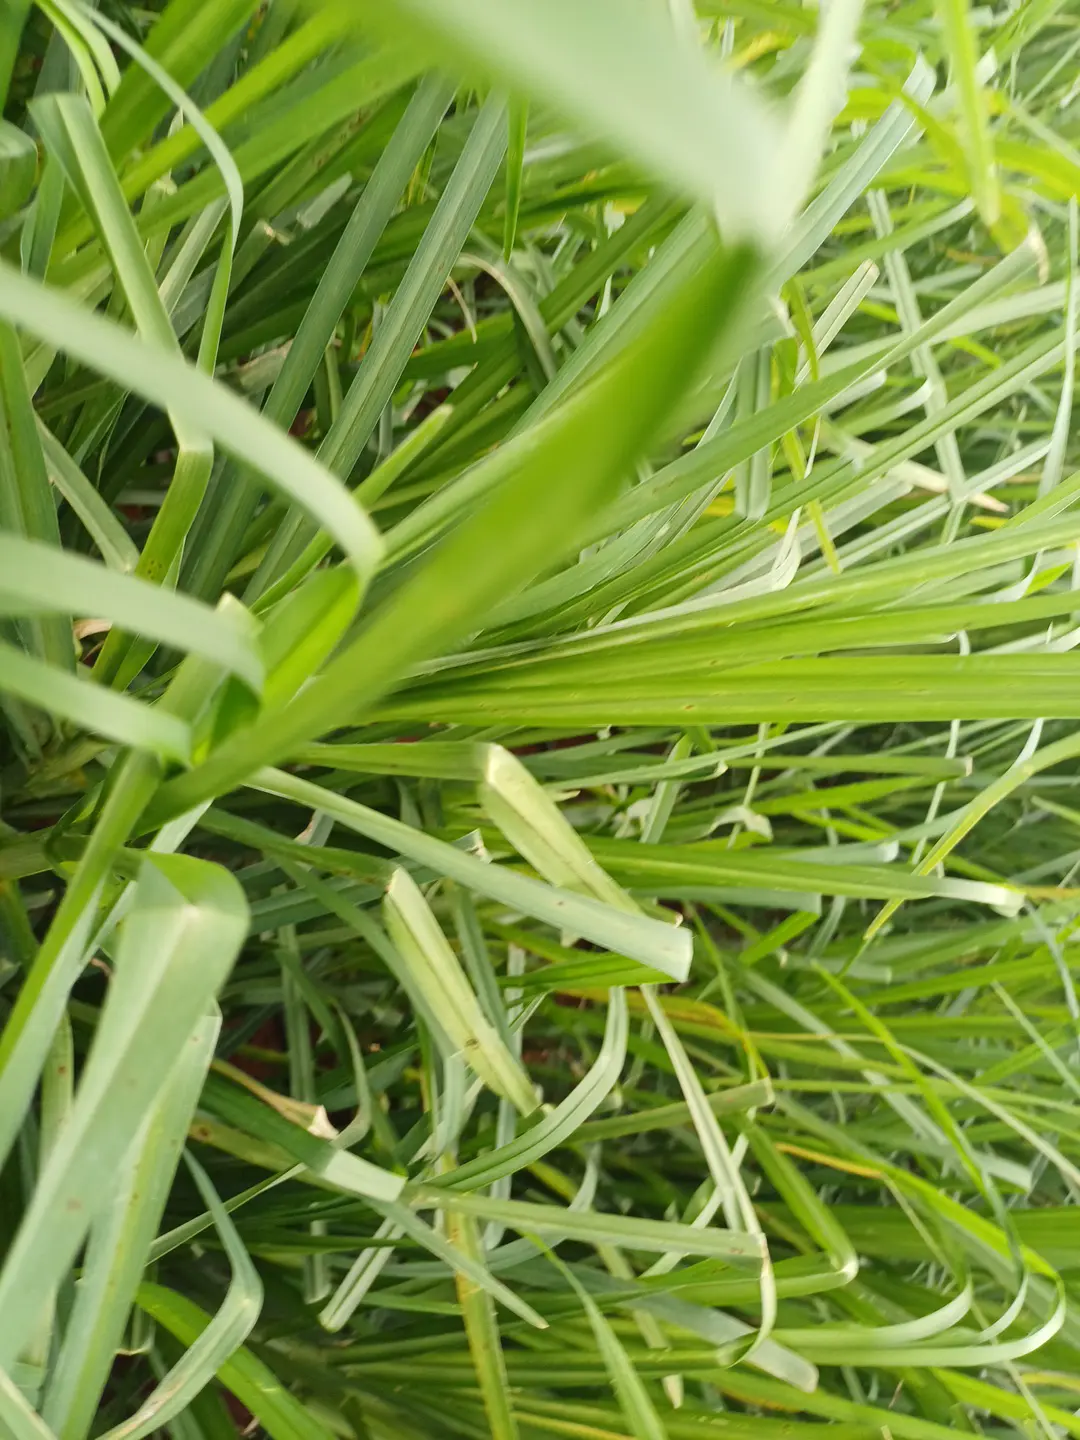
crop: finger millet
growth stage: vegetative
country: Kenya
